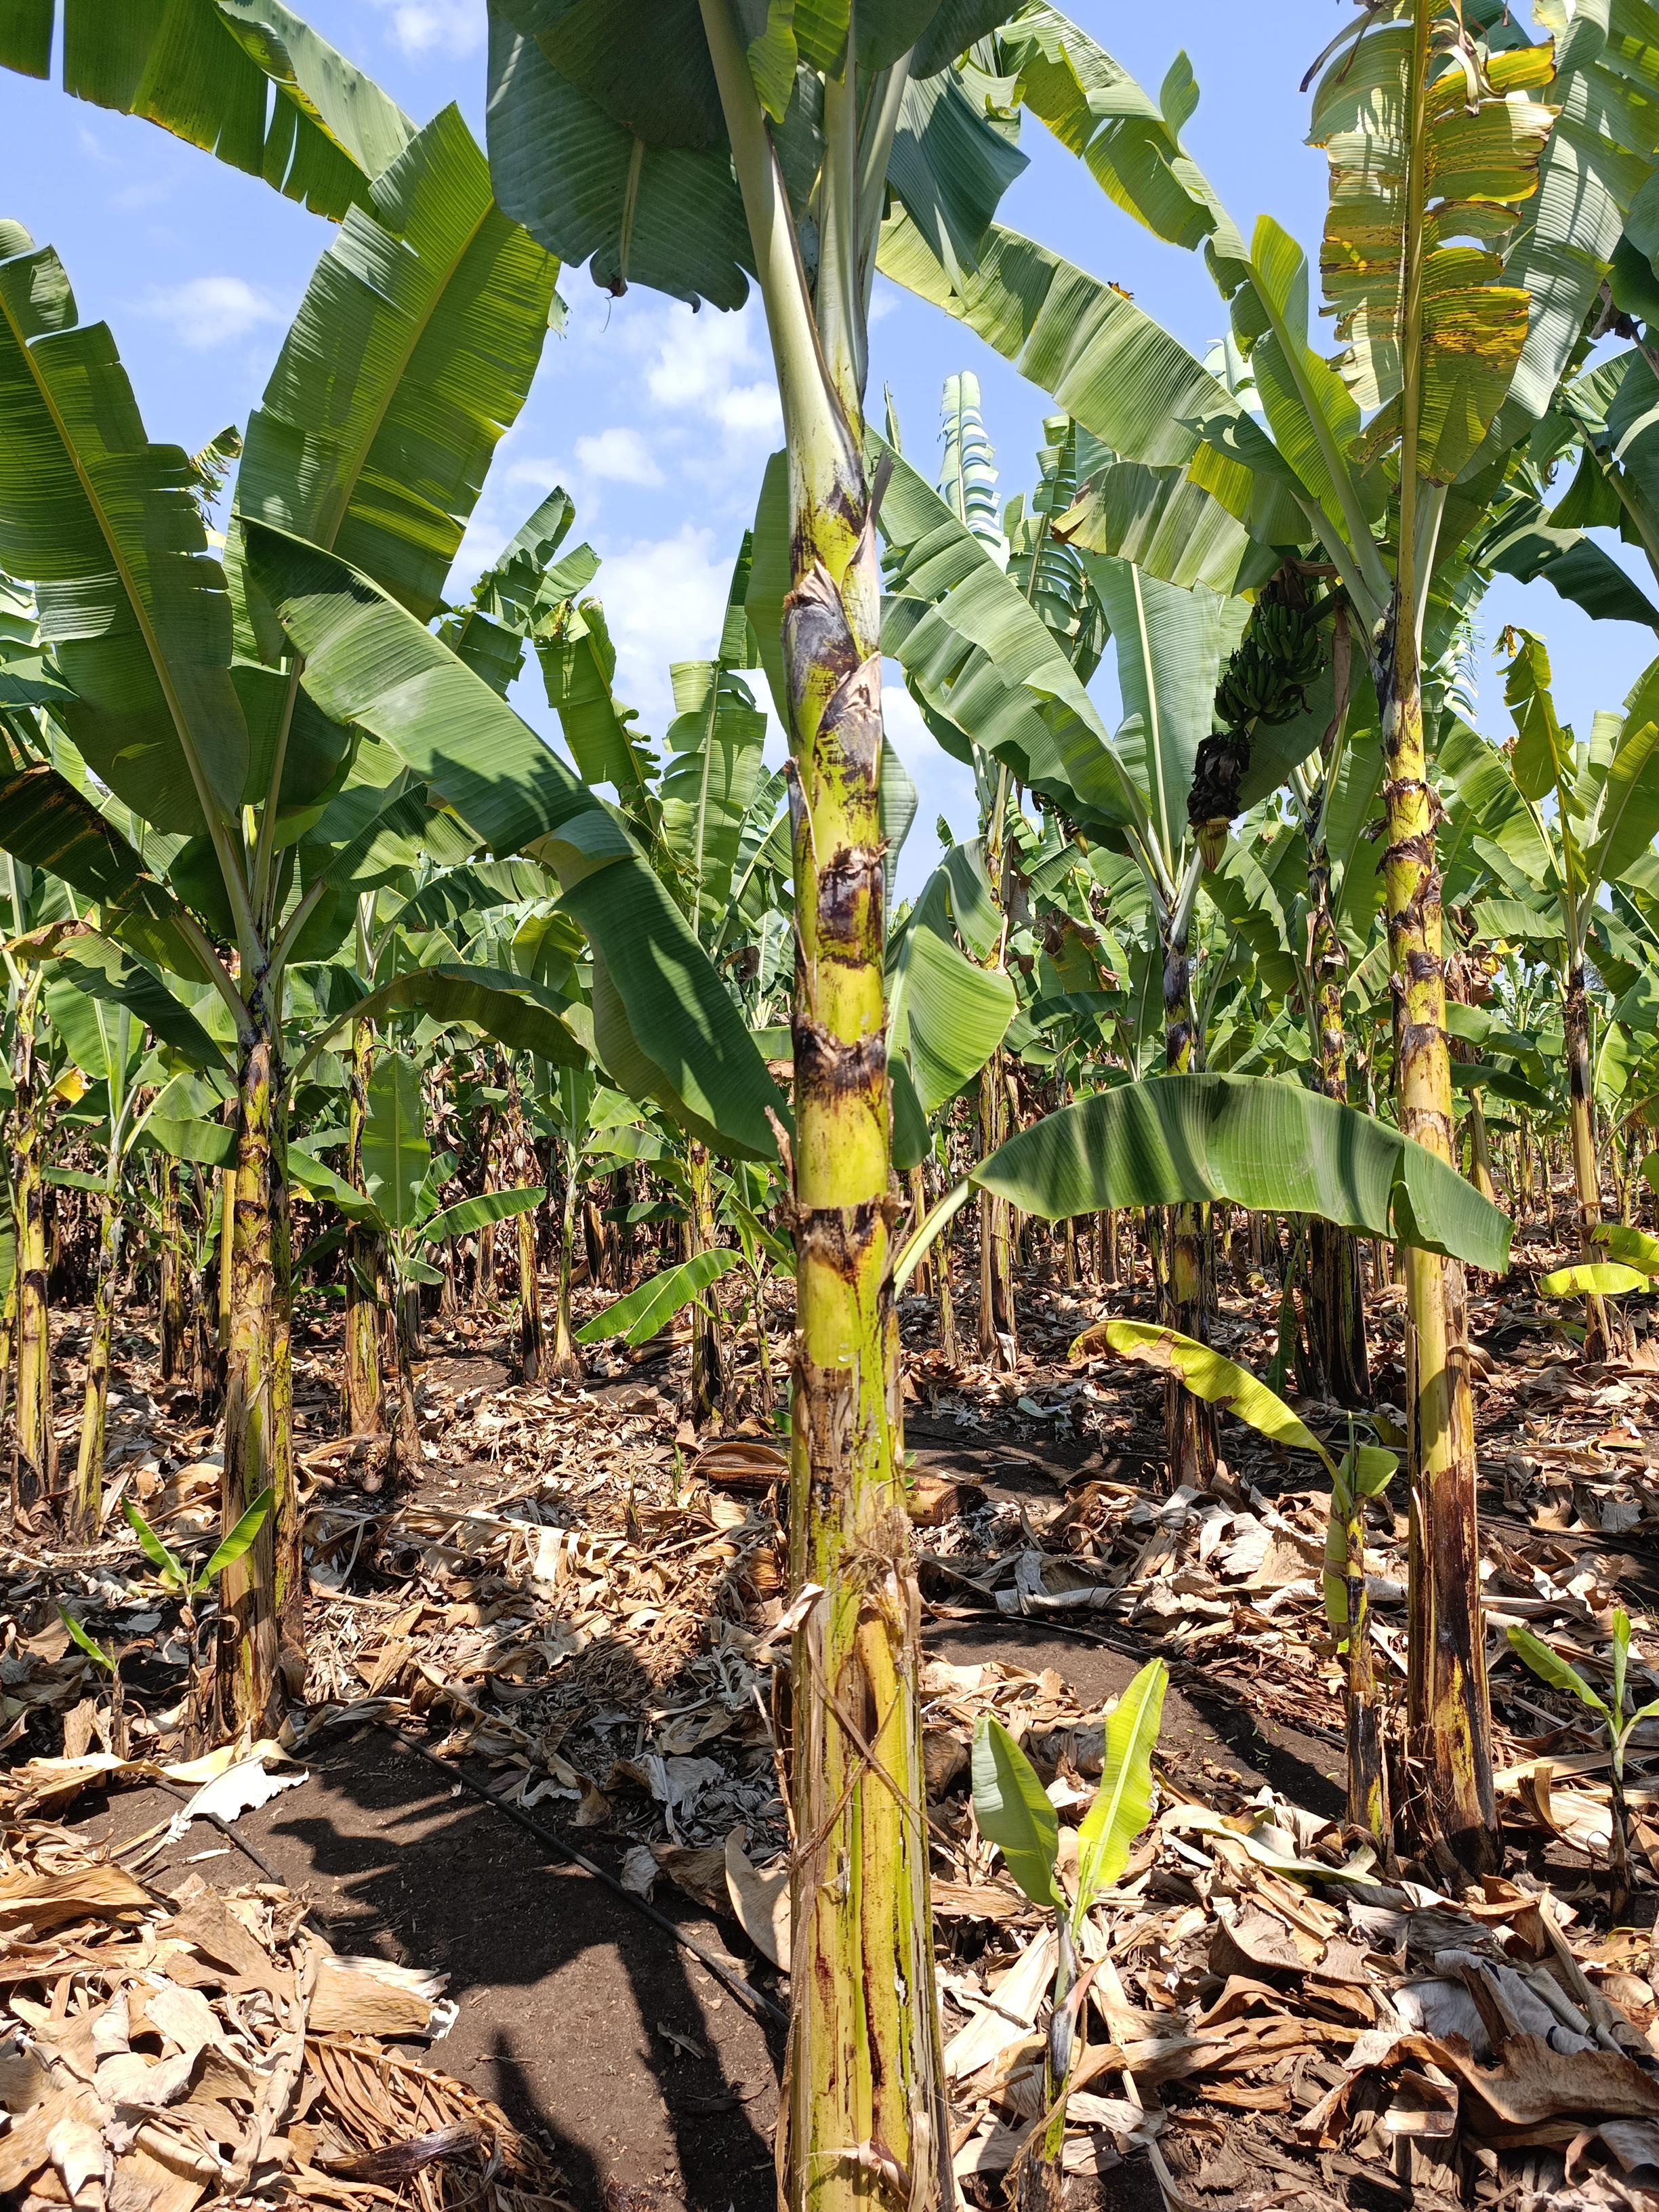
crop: banana
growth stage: vegetative
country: Tanzania
